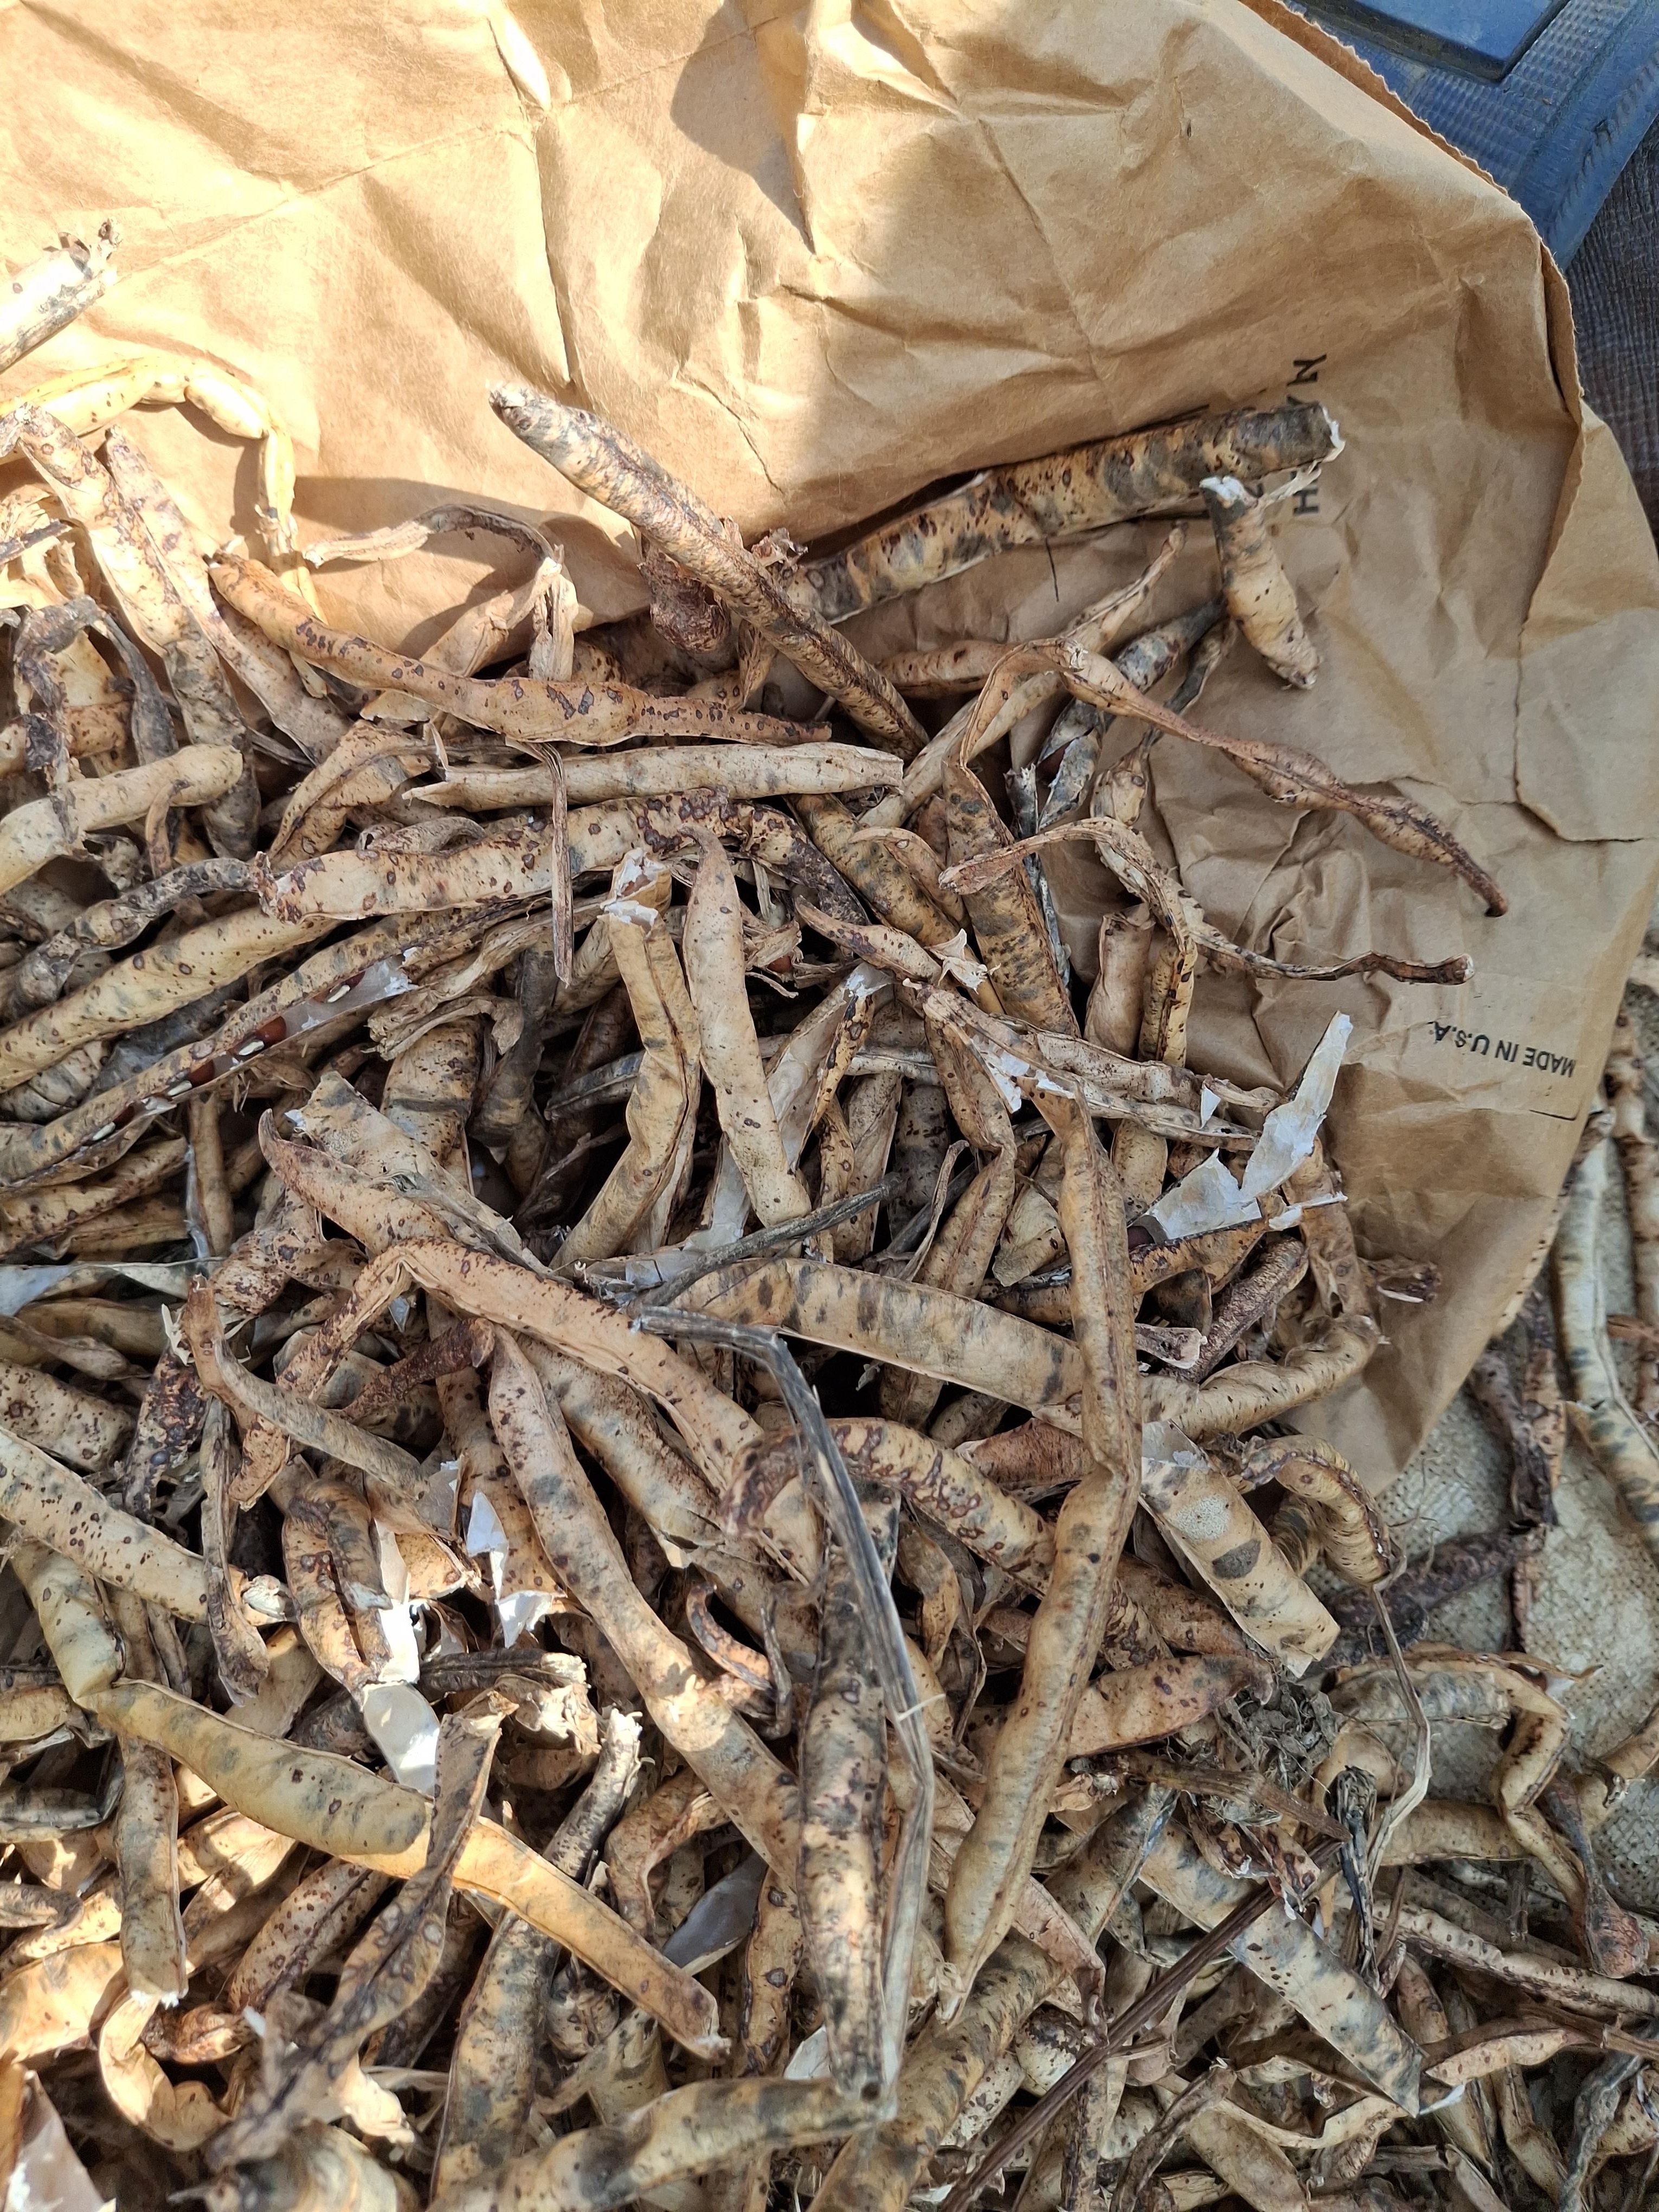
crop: cowpea
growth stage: harvest
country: Nigeria
